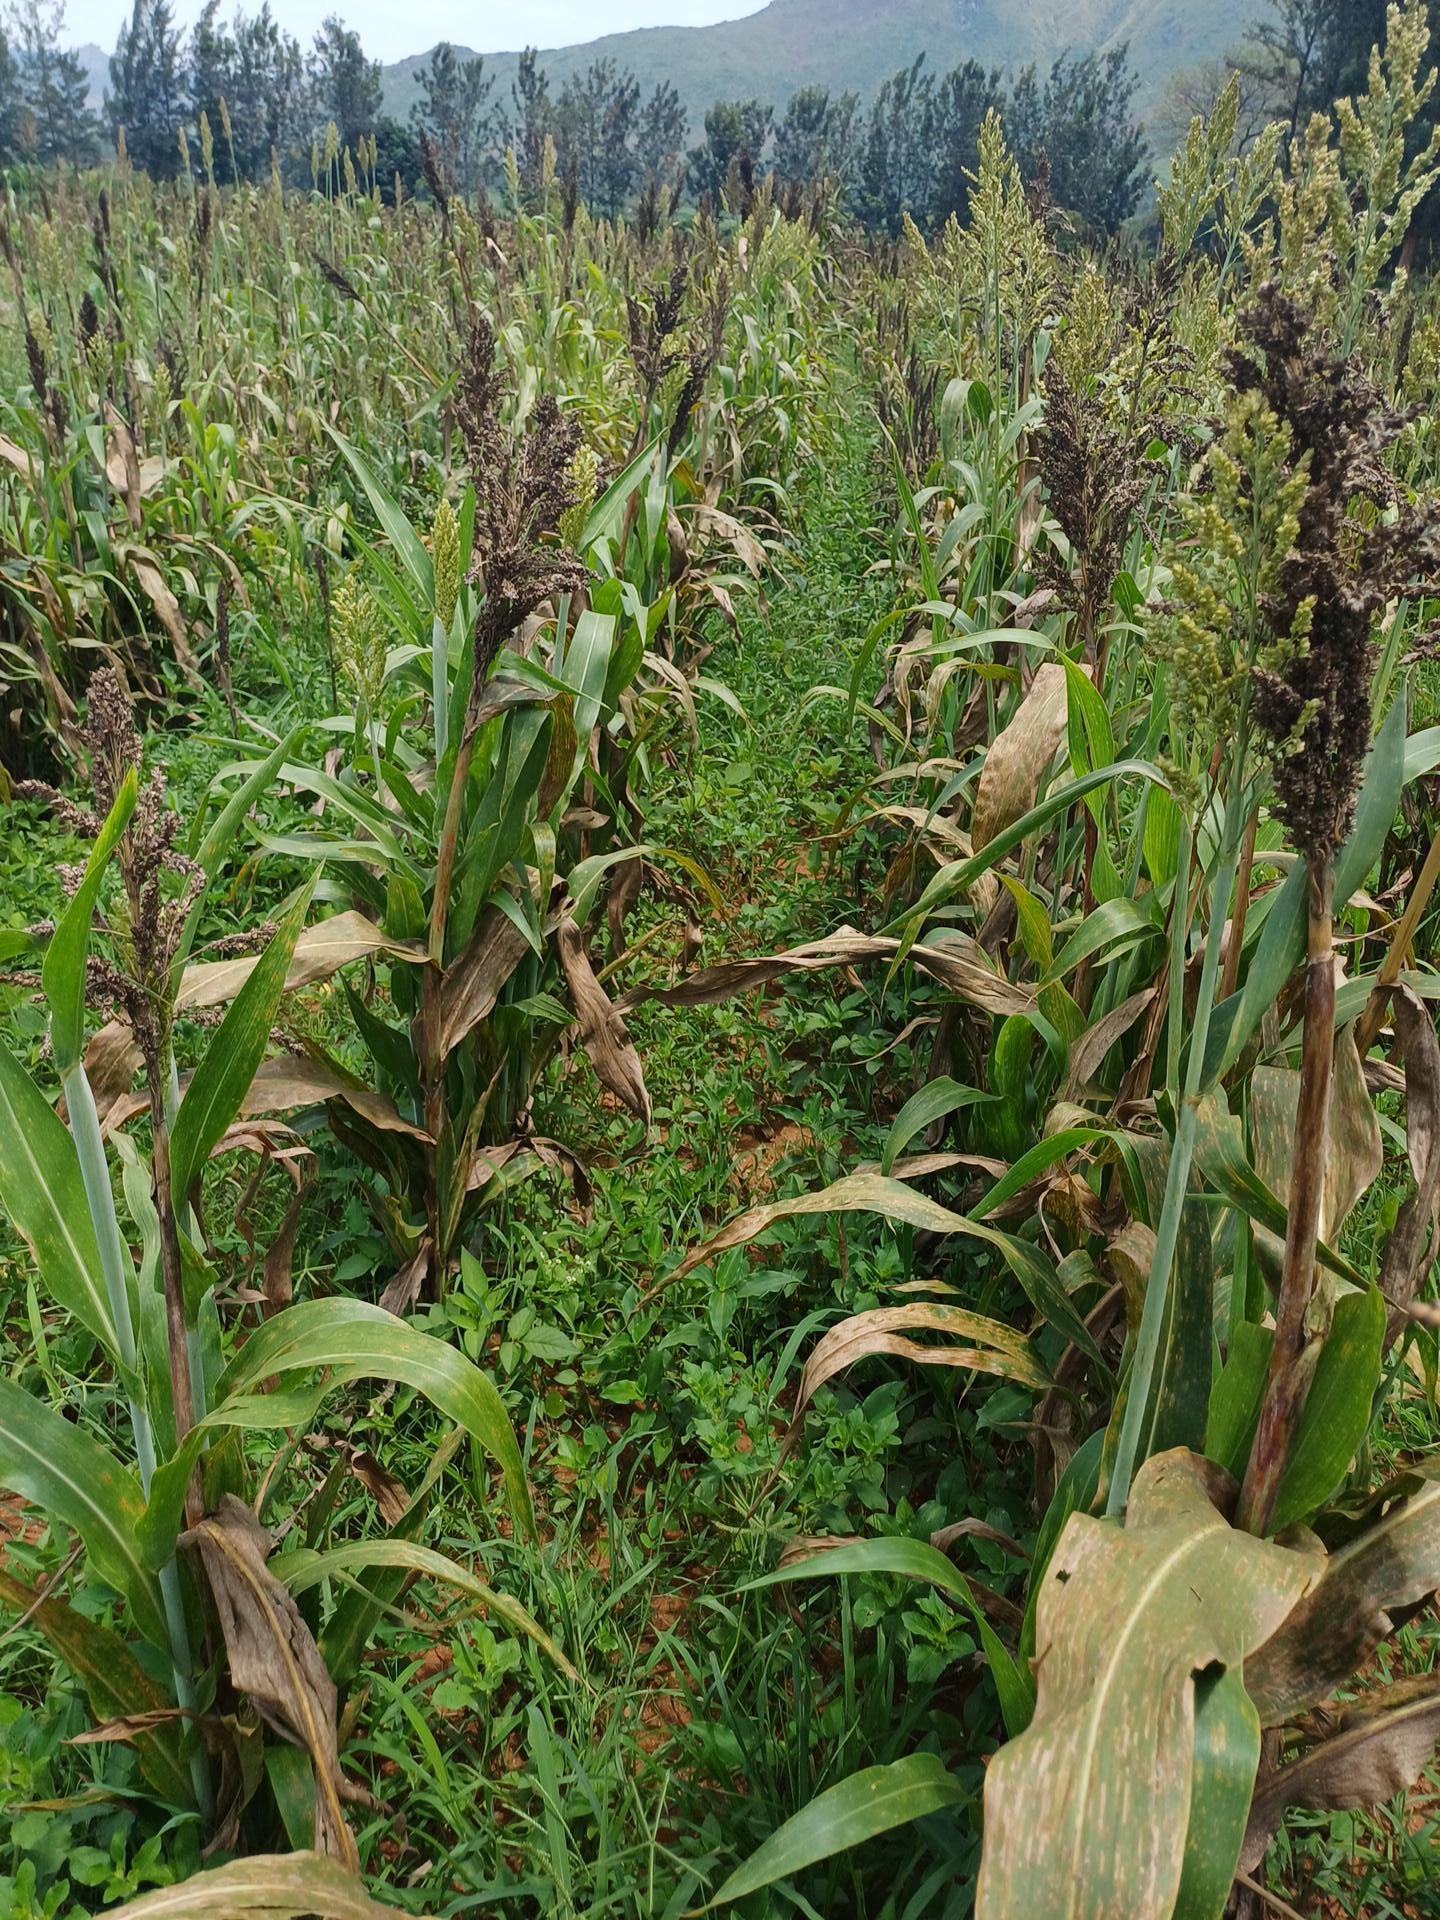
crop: sorghum
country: Kenya
